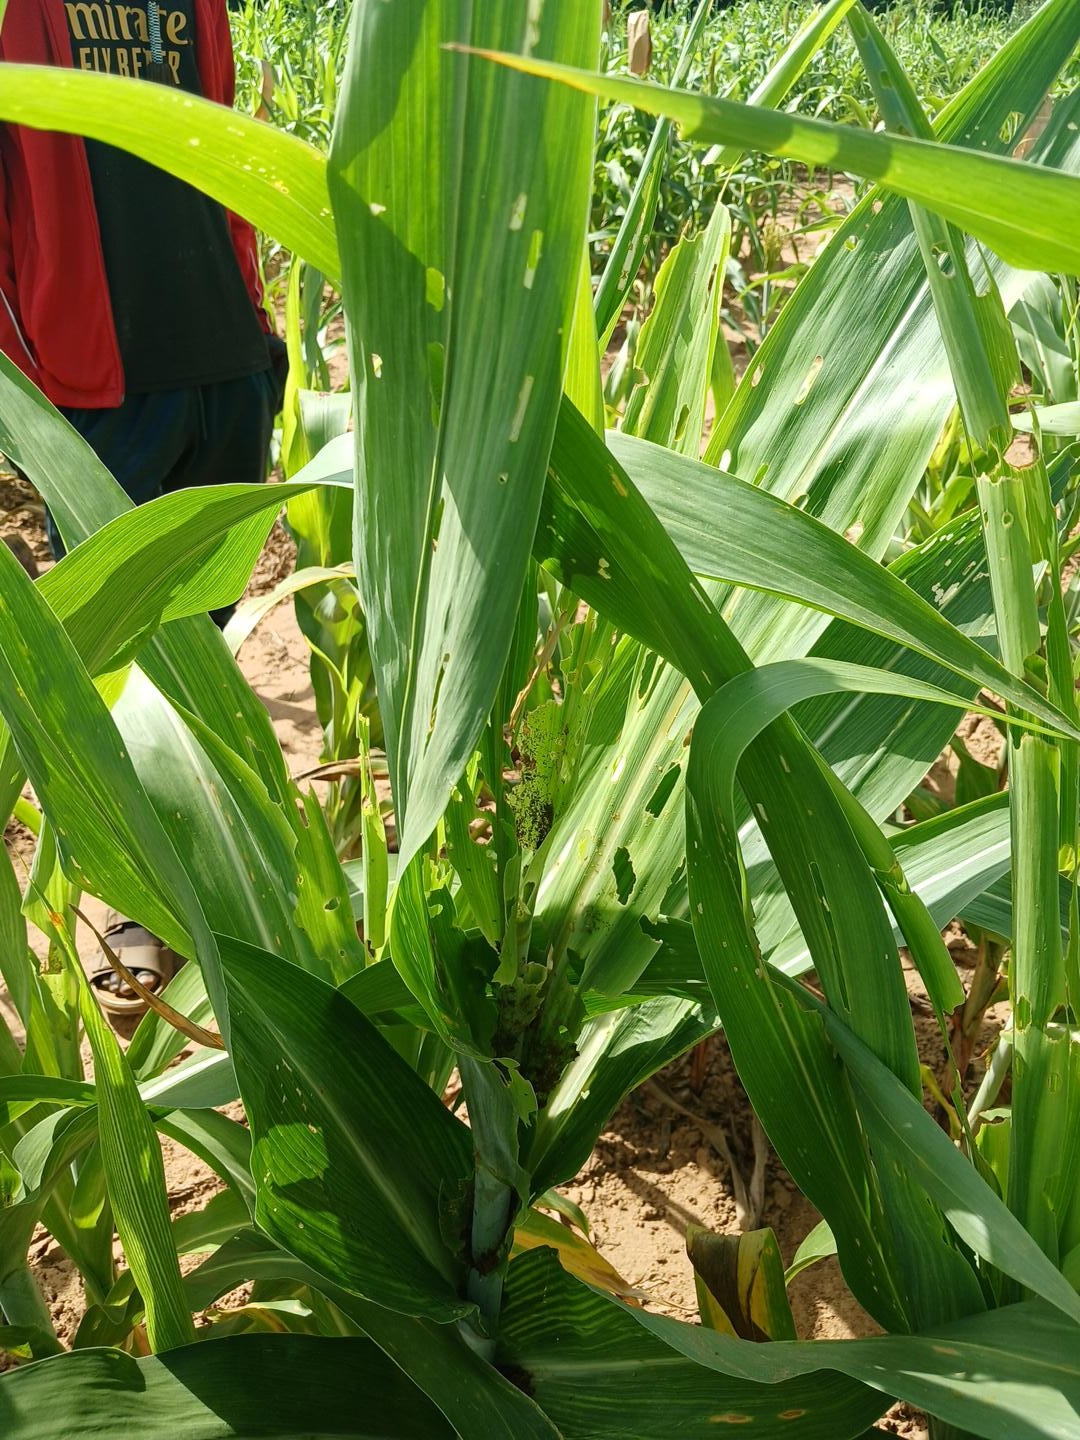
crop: sorghum
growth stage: vegetative
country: Senegal
